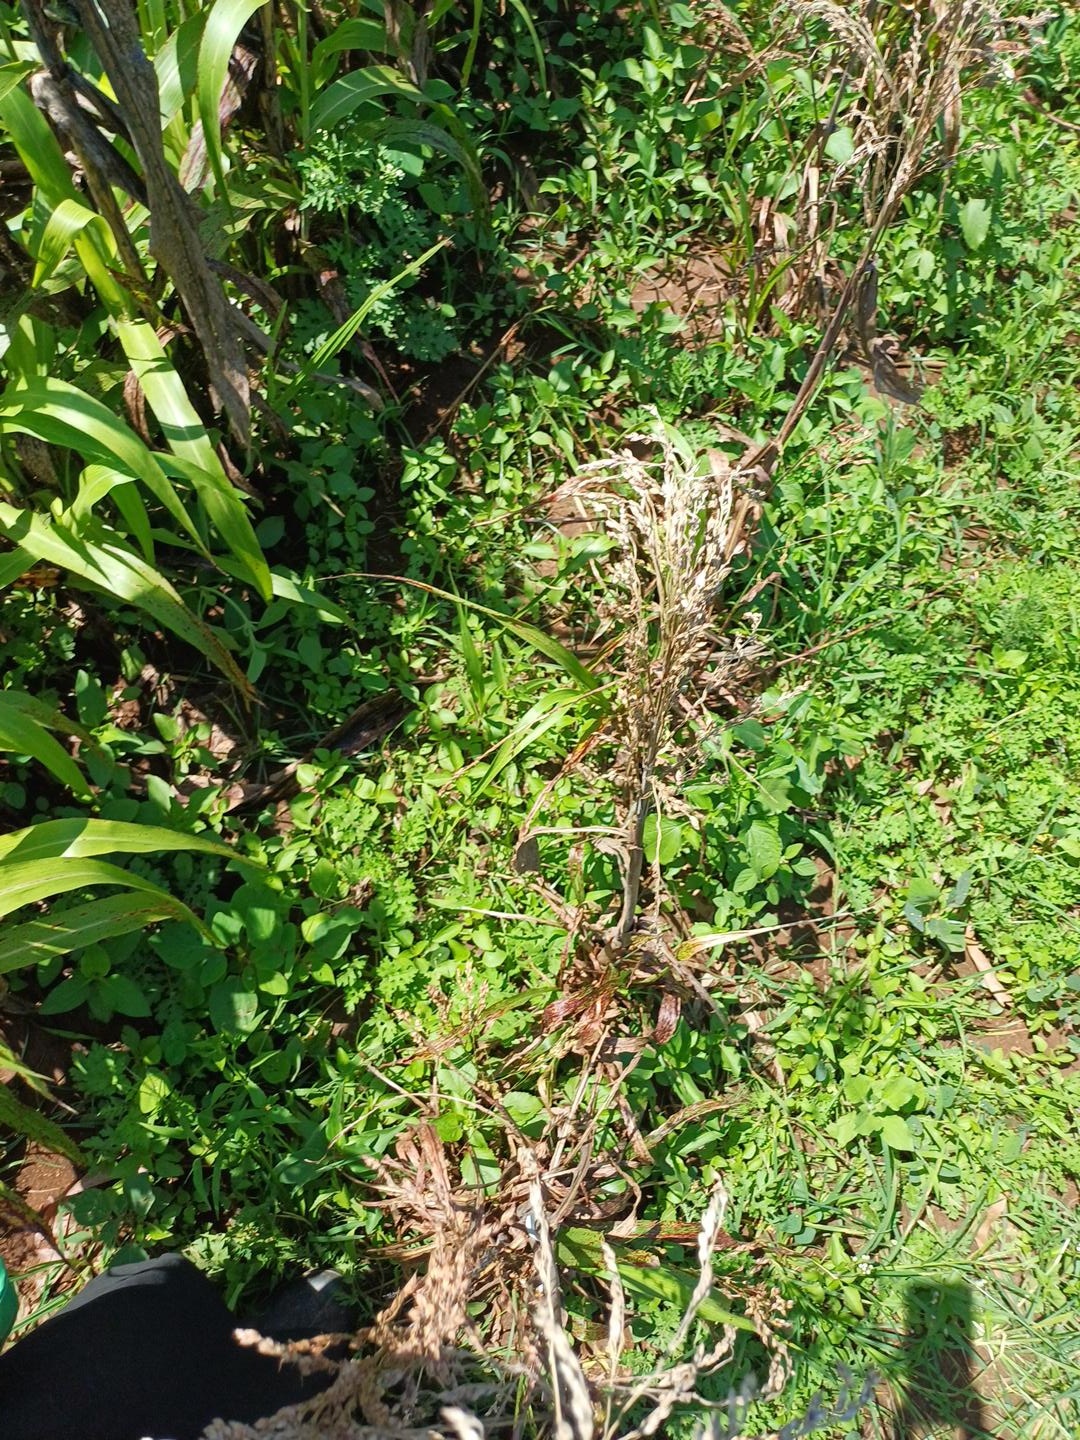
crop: sorghum
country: Kenya
